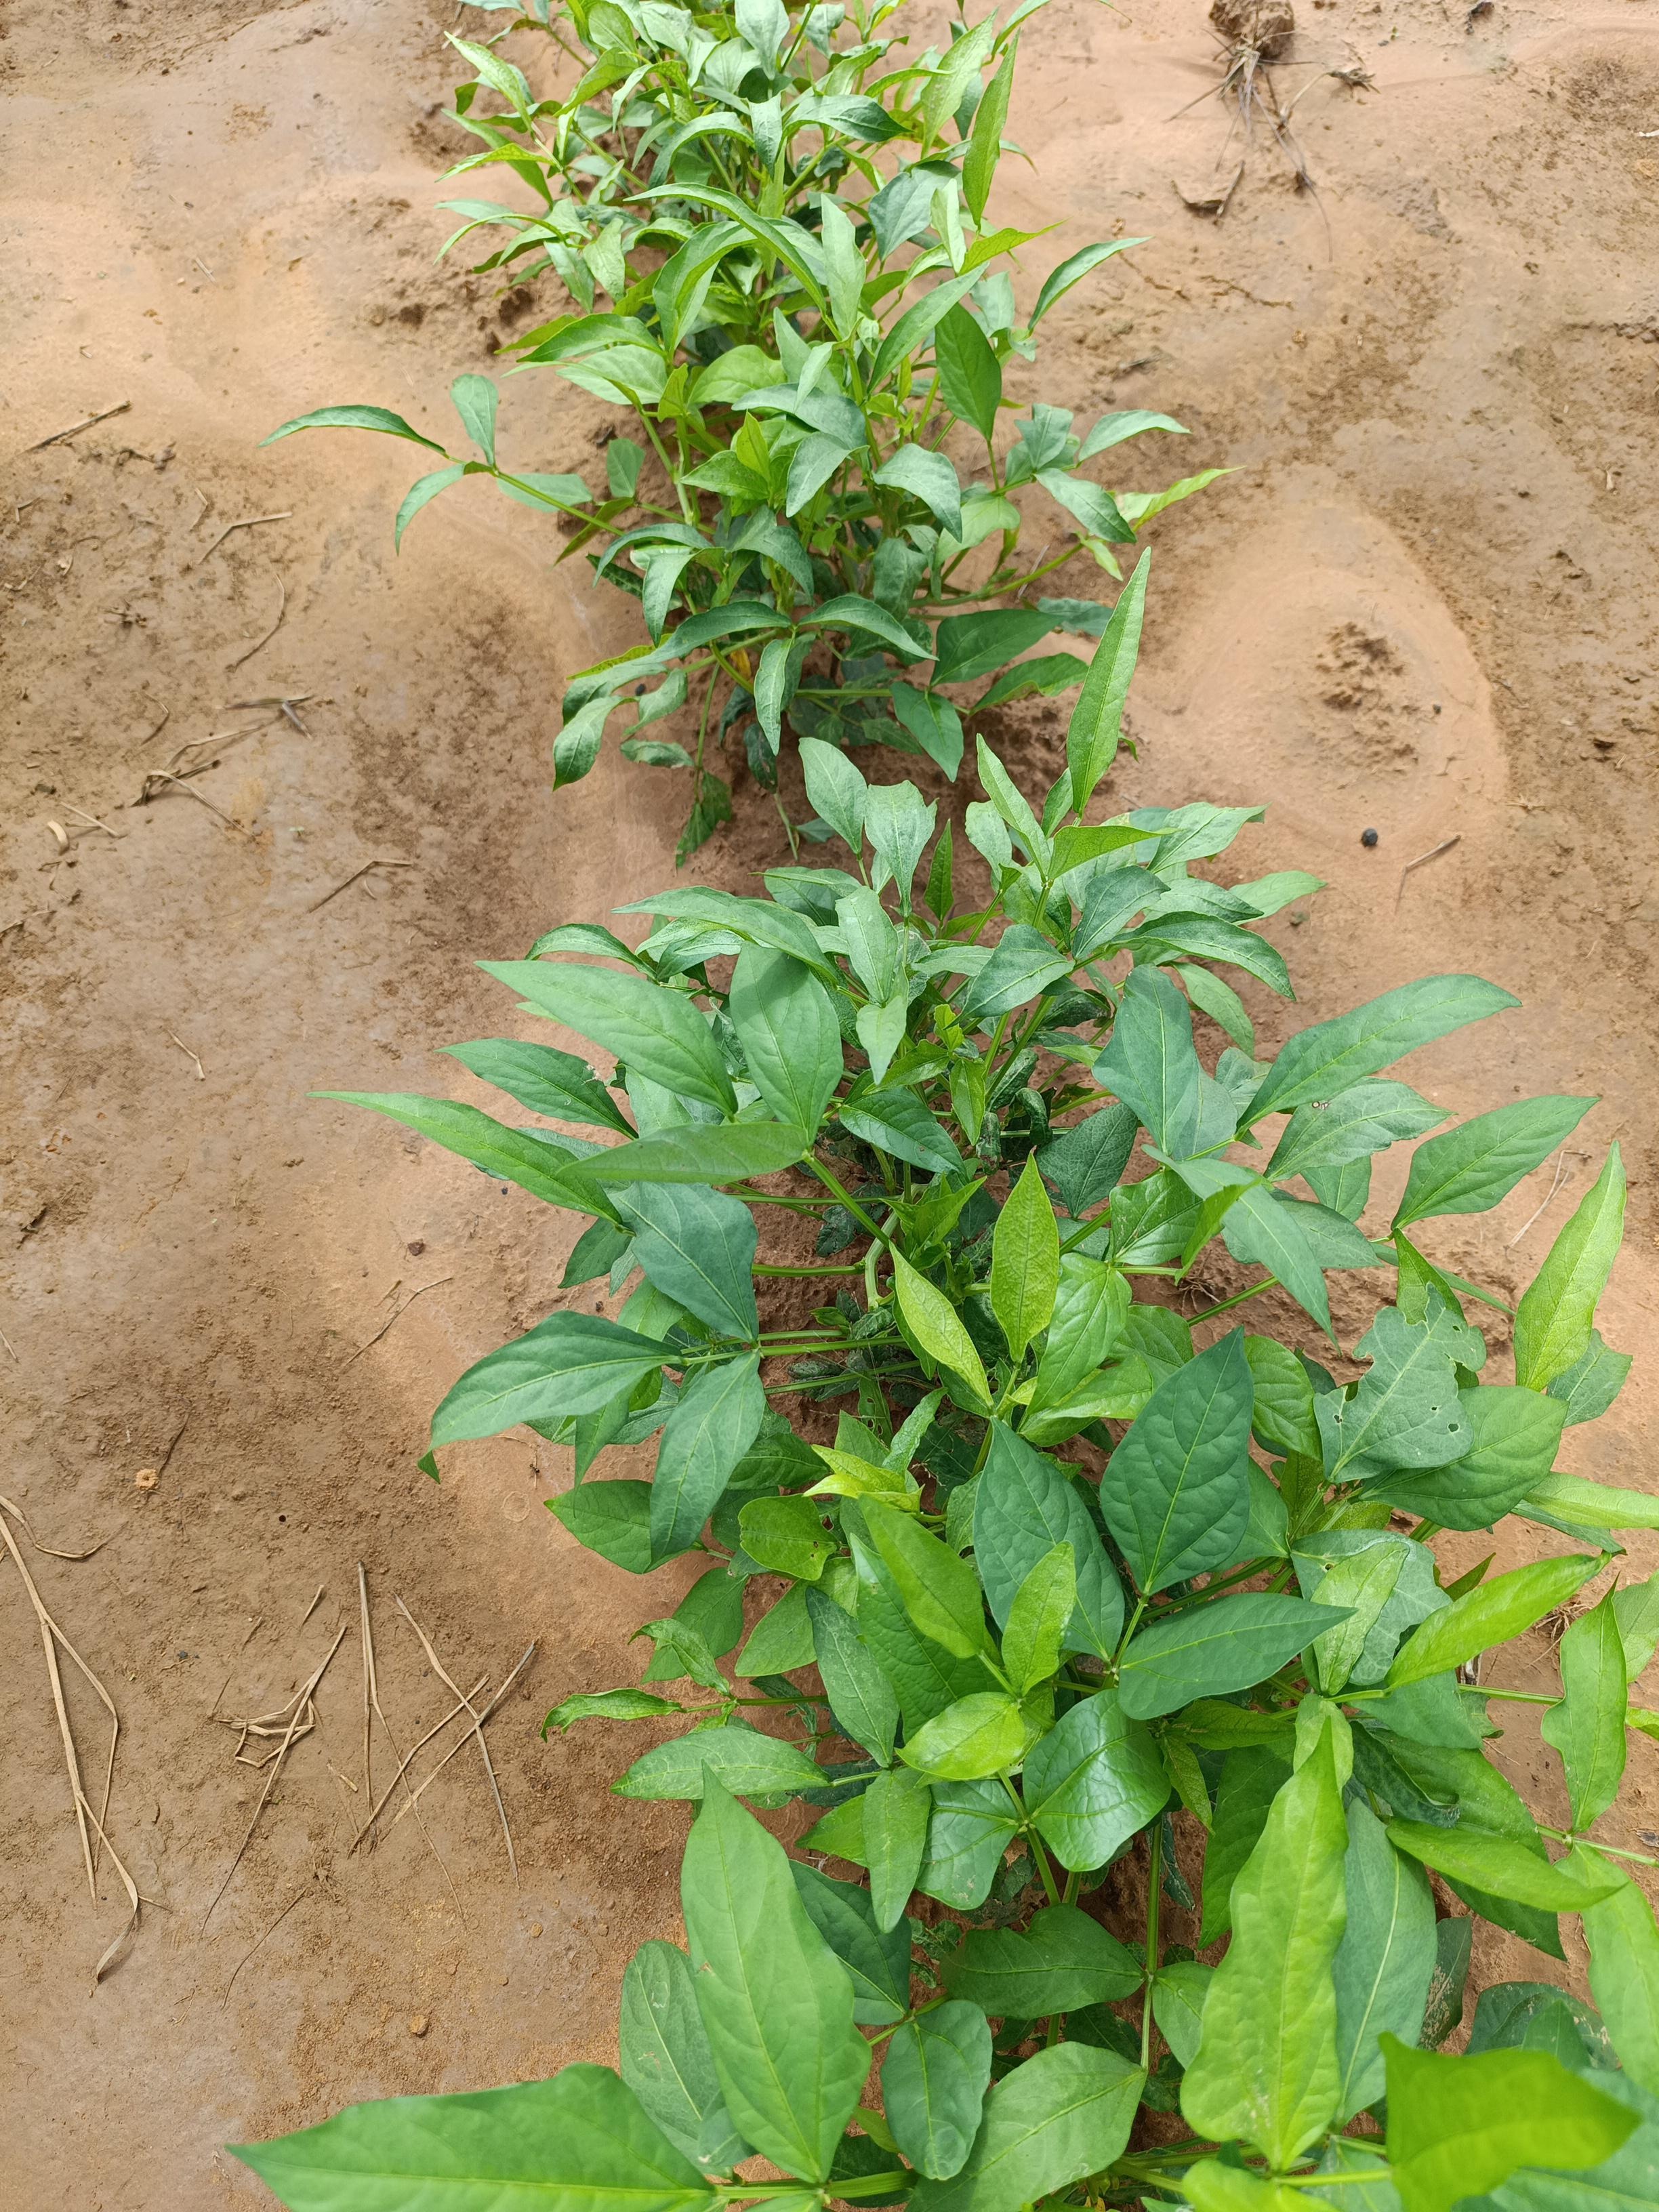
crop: cowpea
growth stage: emergence
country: Nigeria
